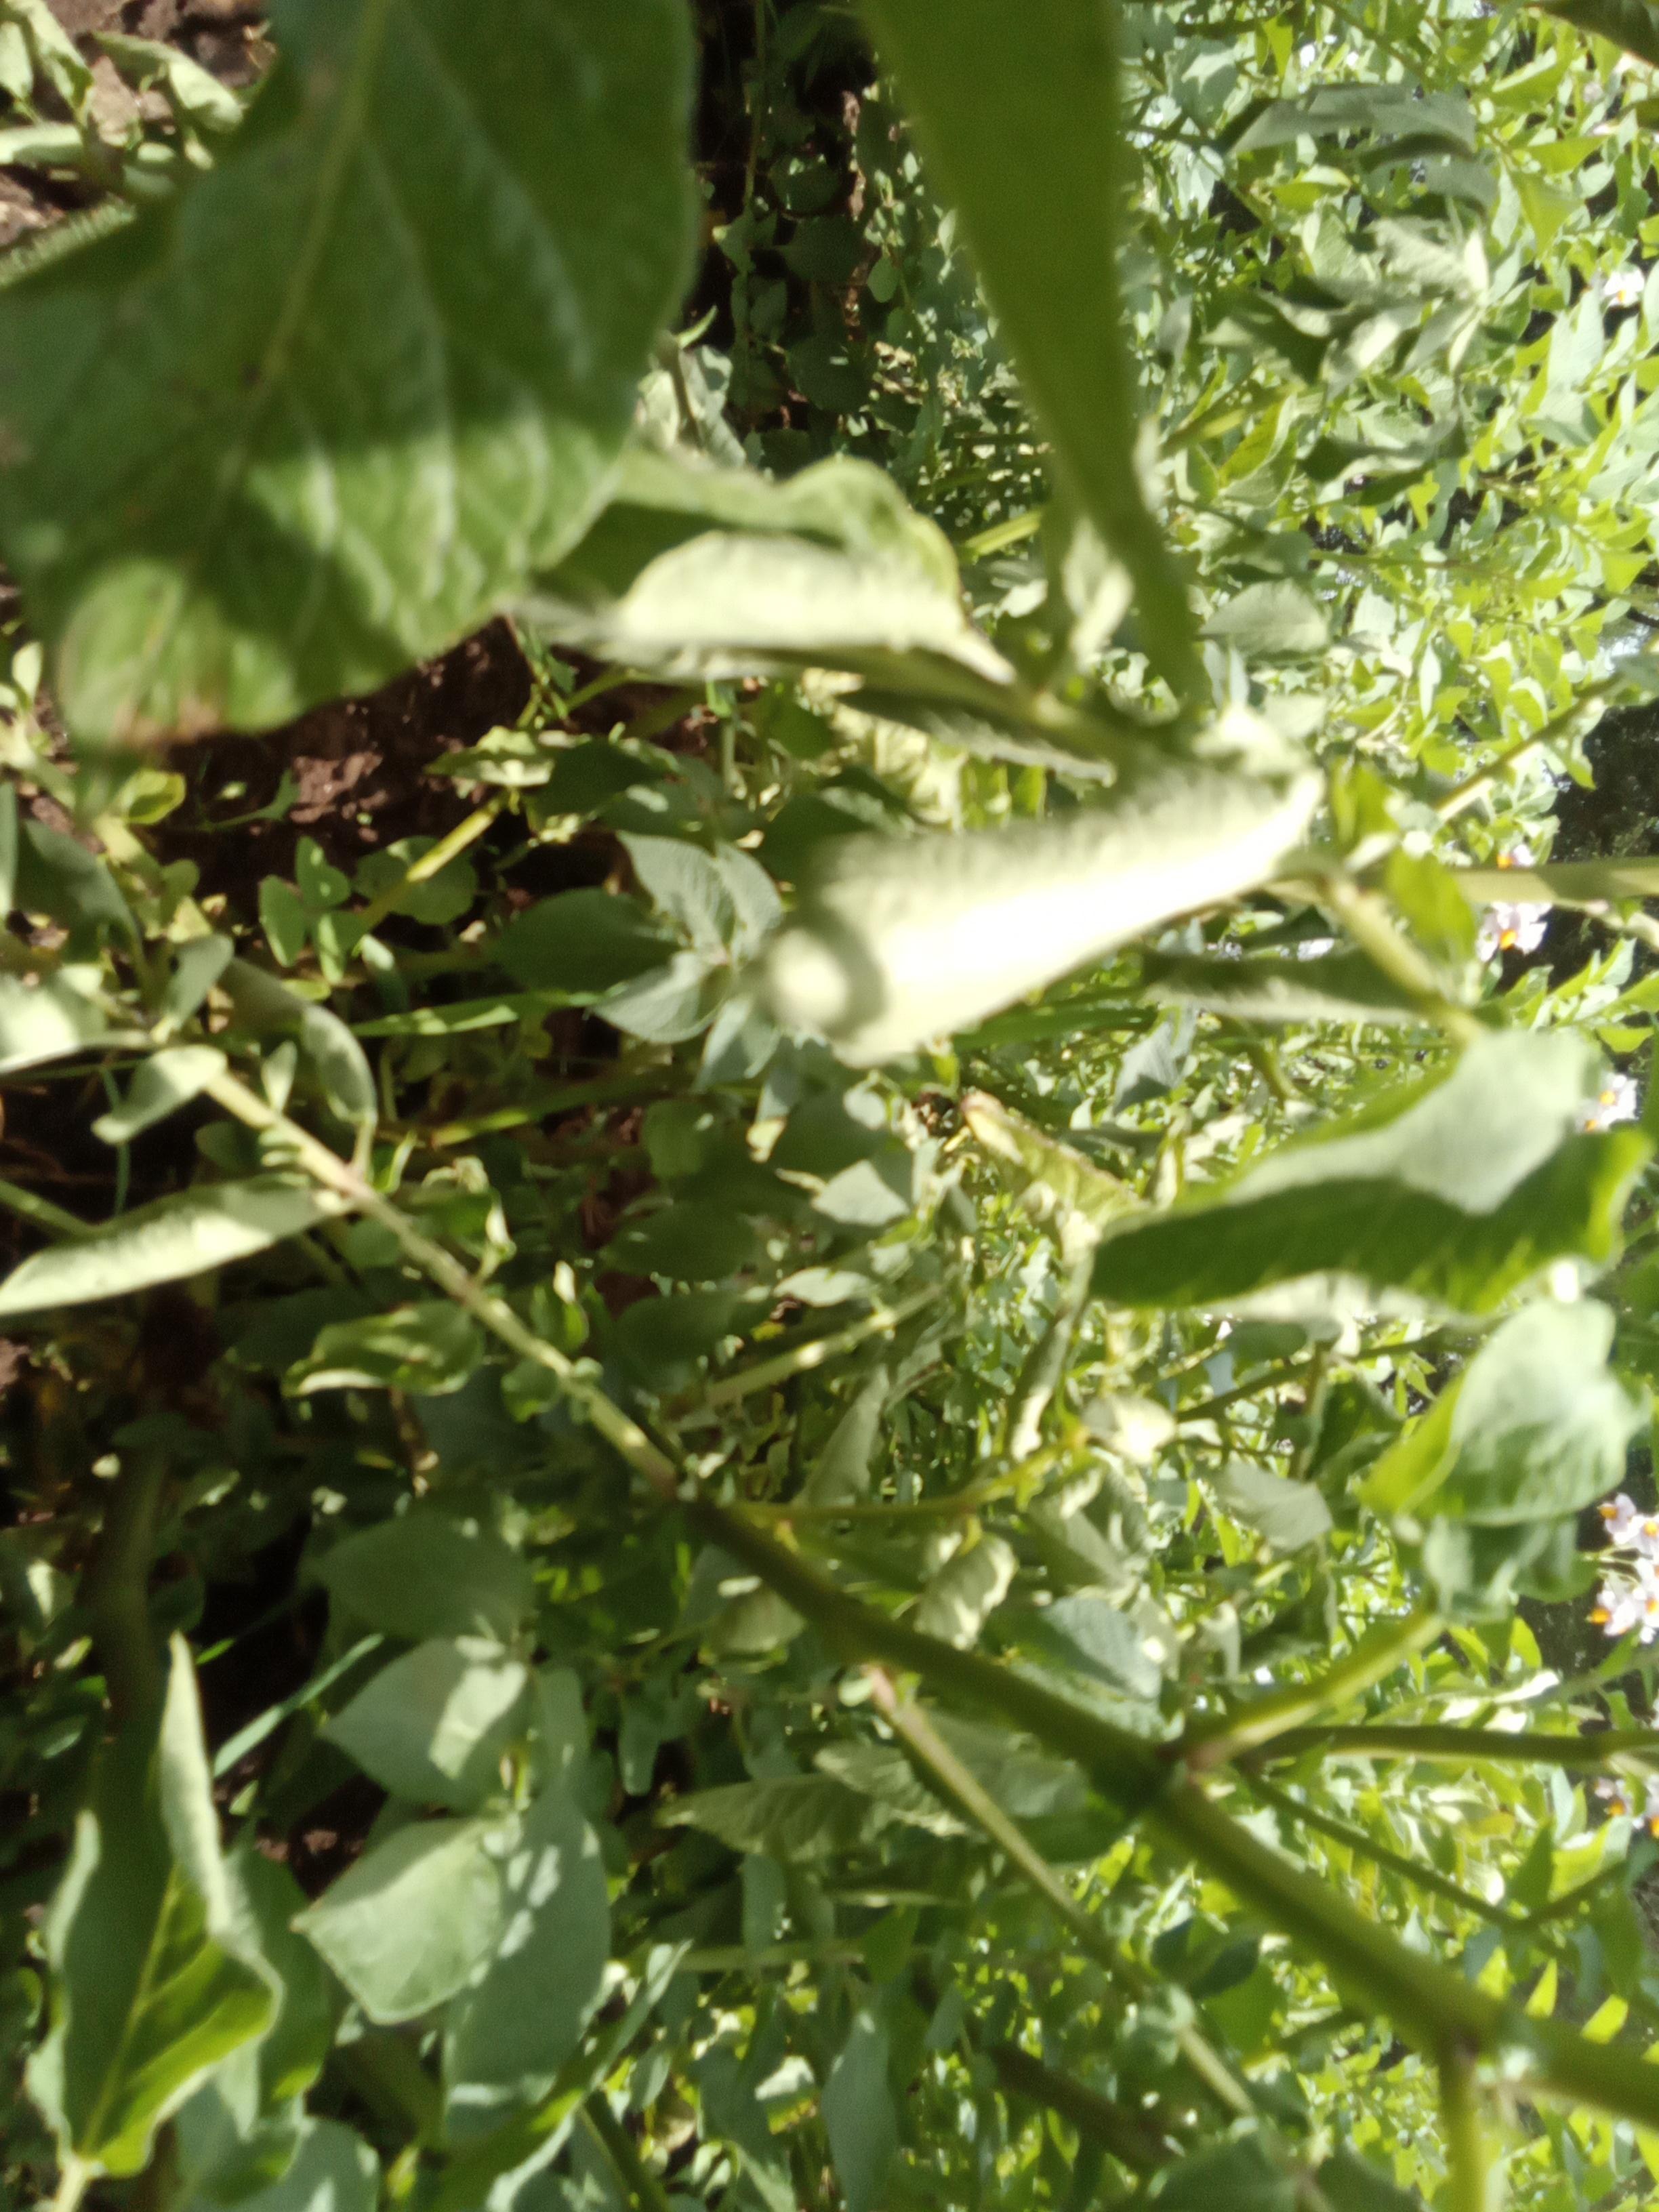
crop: potato
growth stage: flowering
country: Kenya
